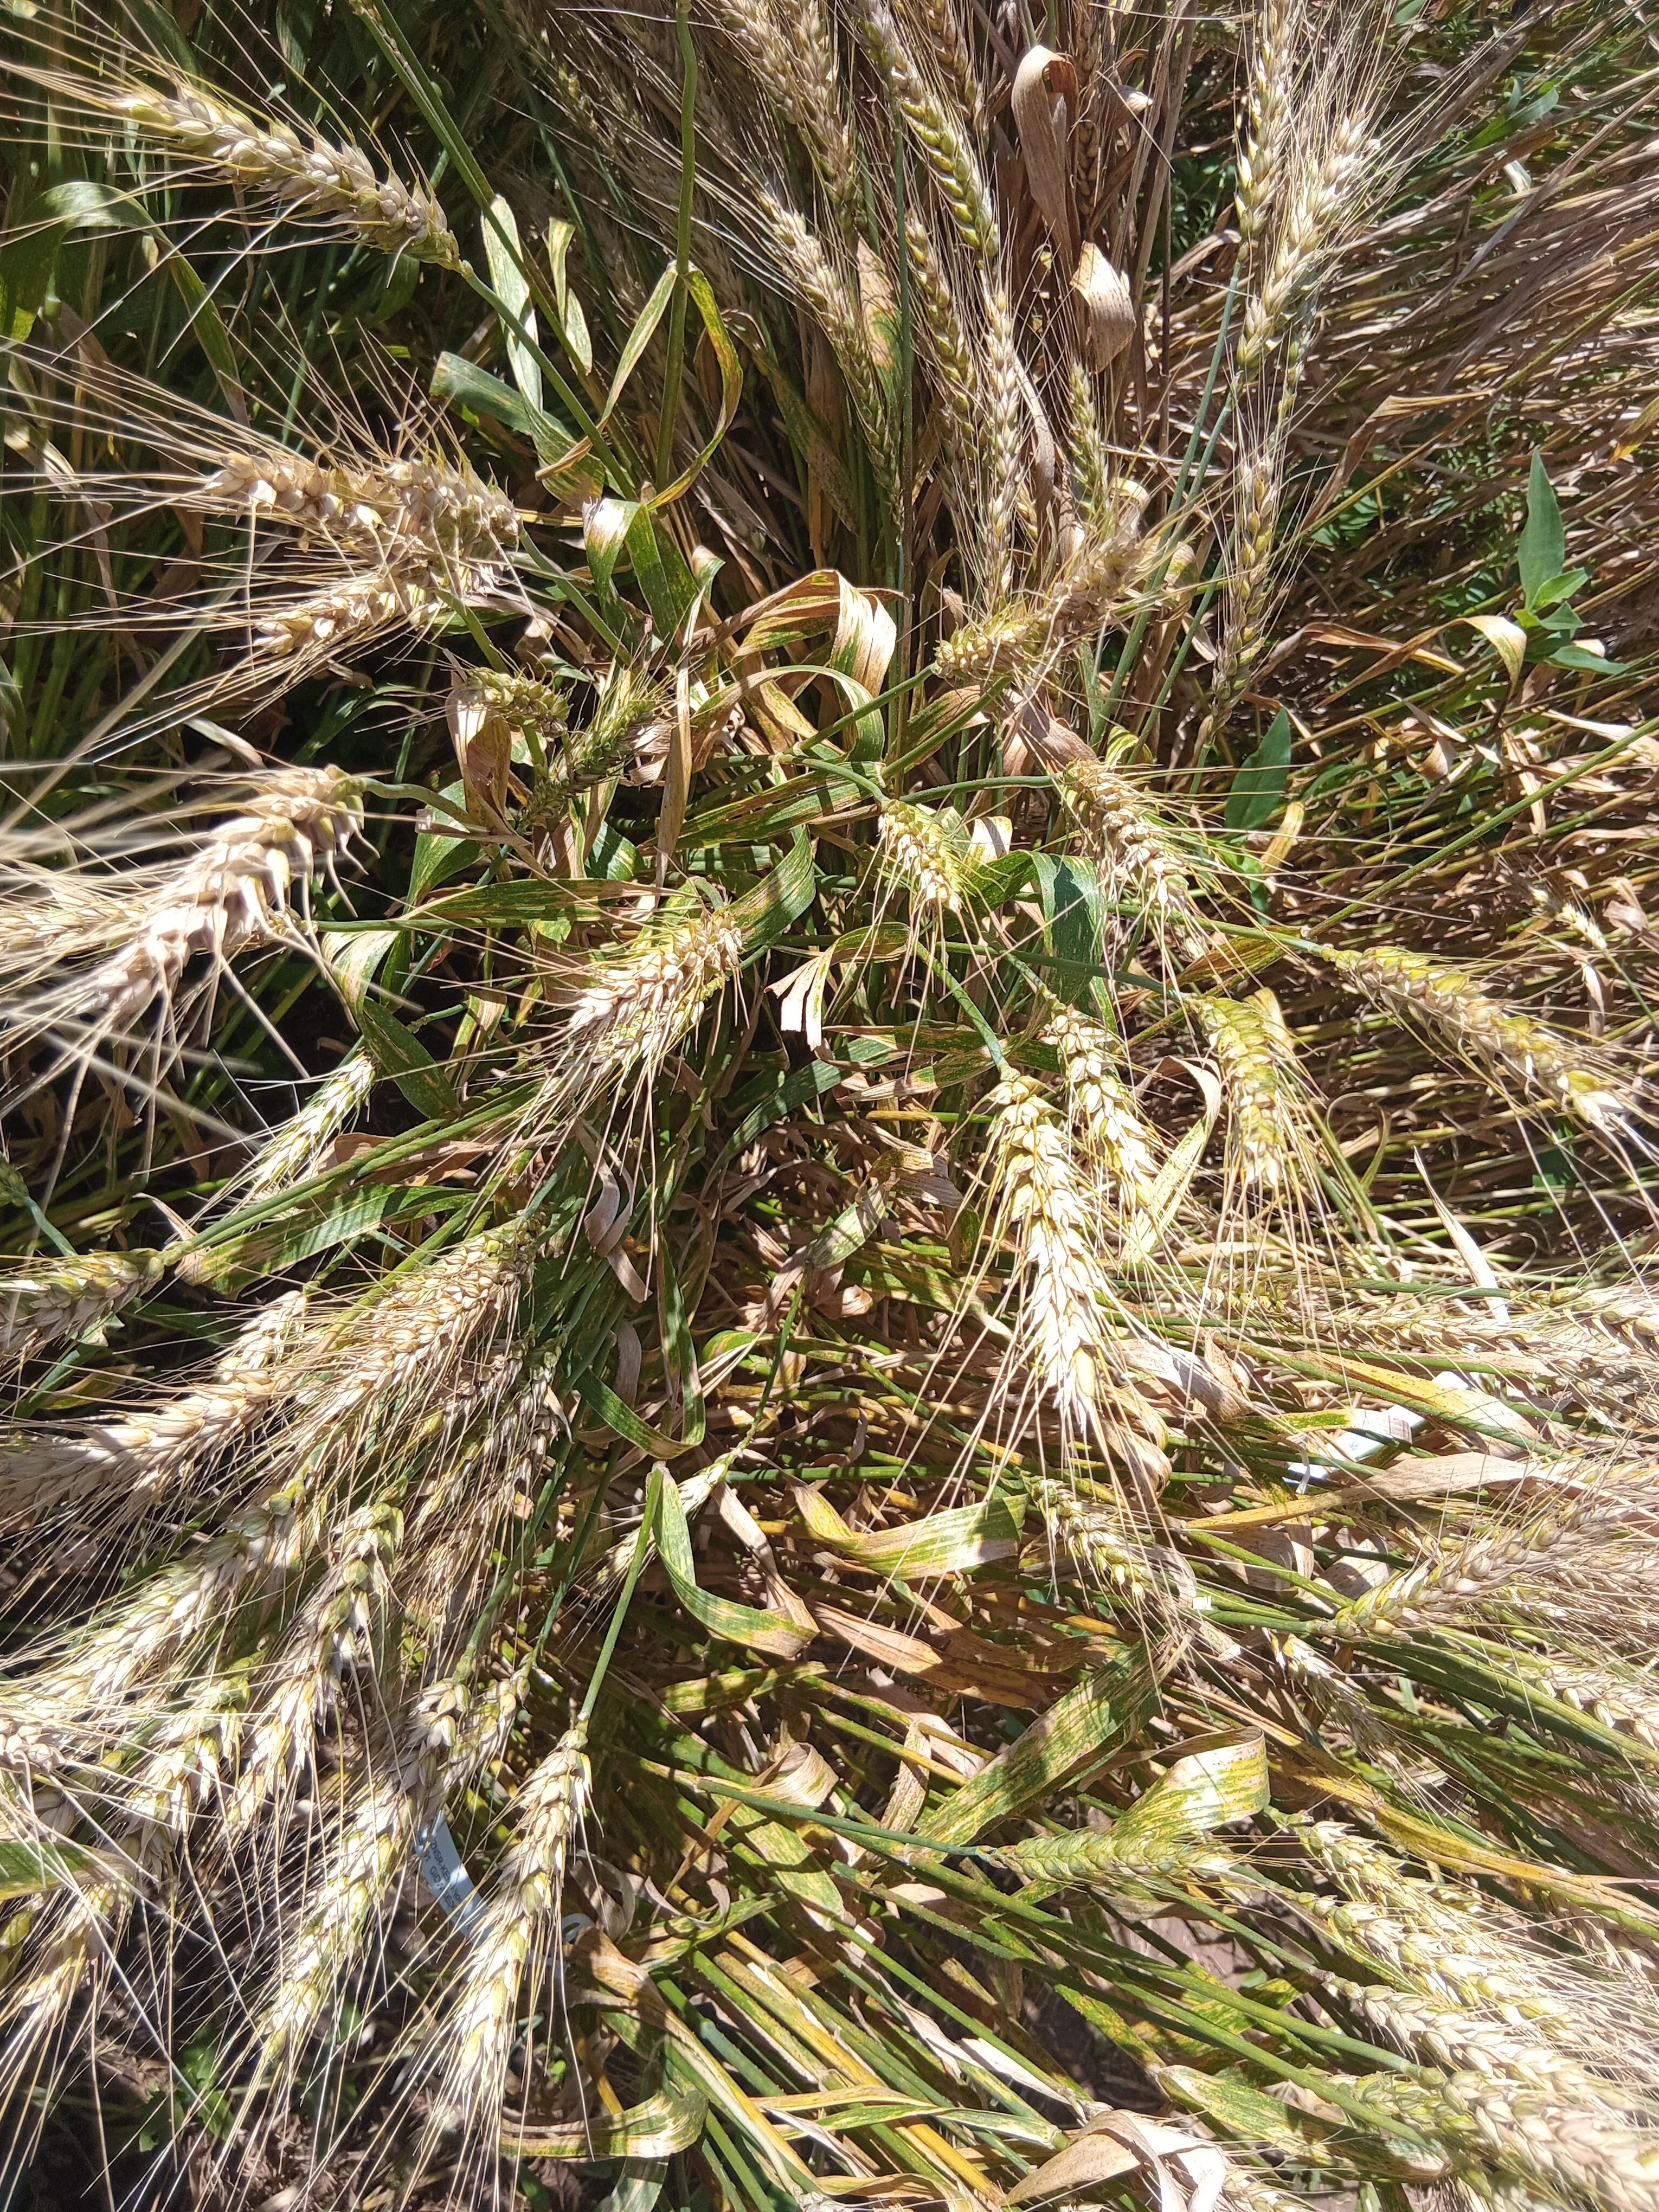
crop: wheat
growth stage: maturity
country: Kenya
